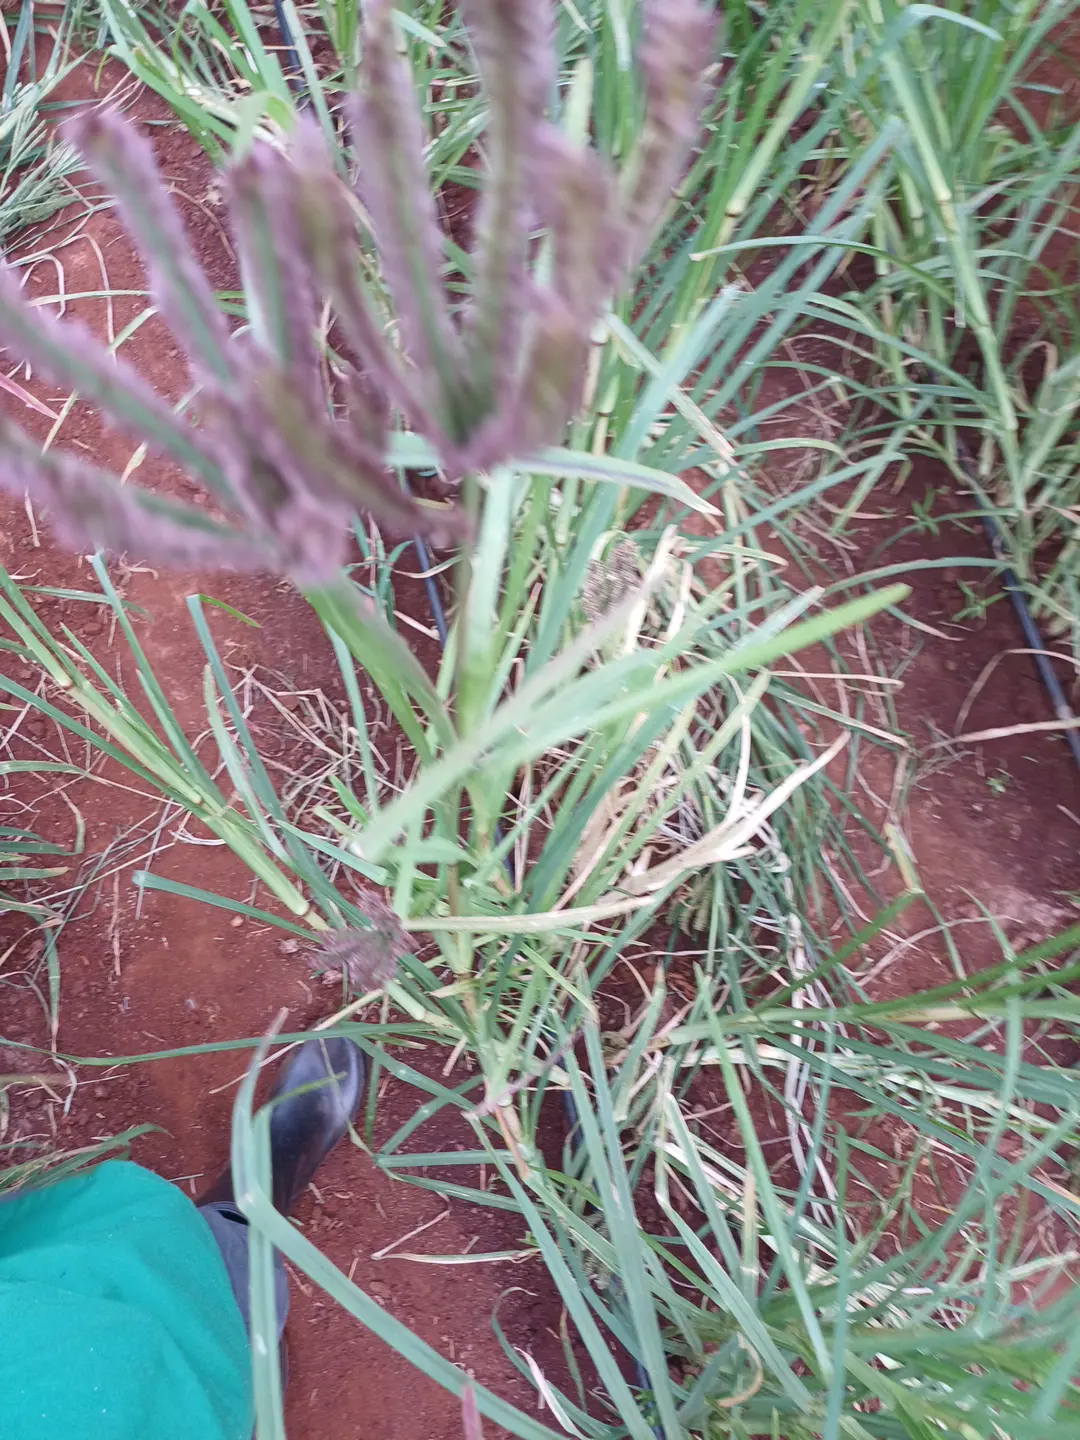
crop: finger millet
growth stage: filling grain
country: Kenya
